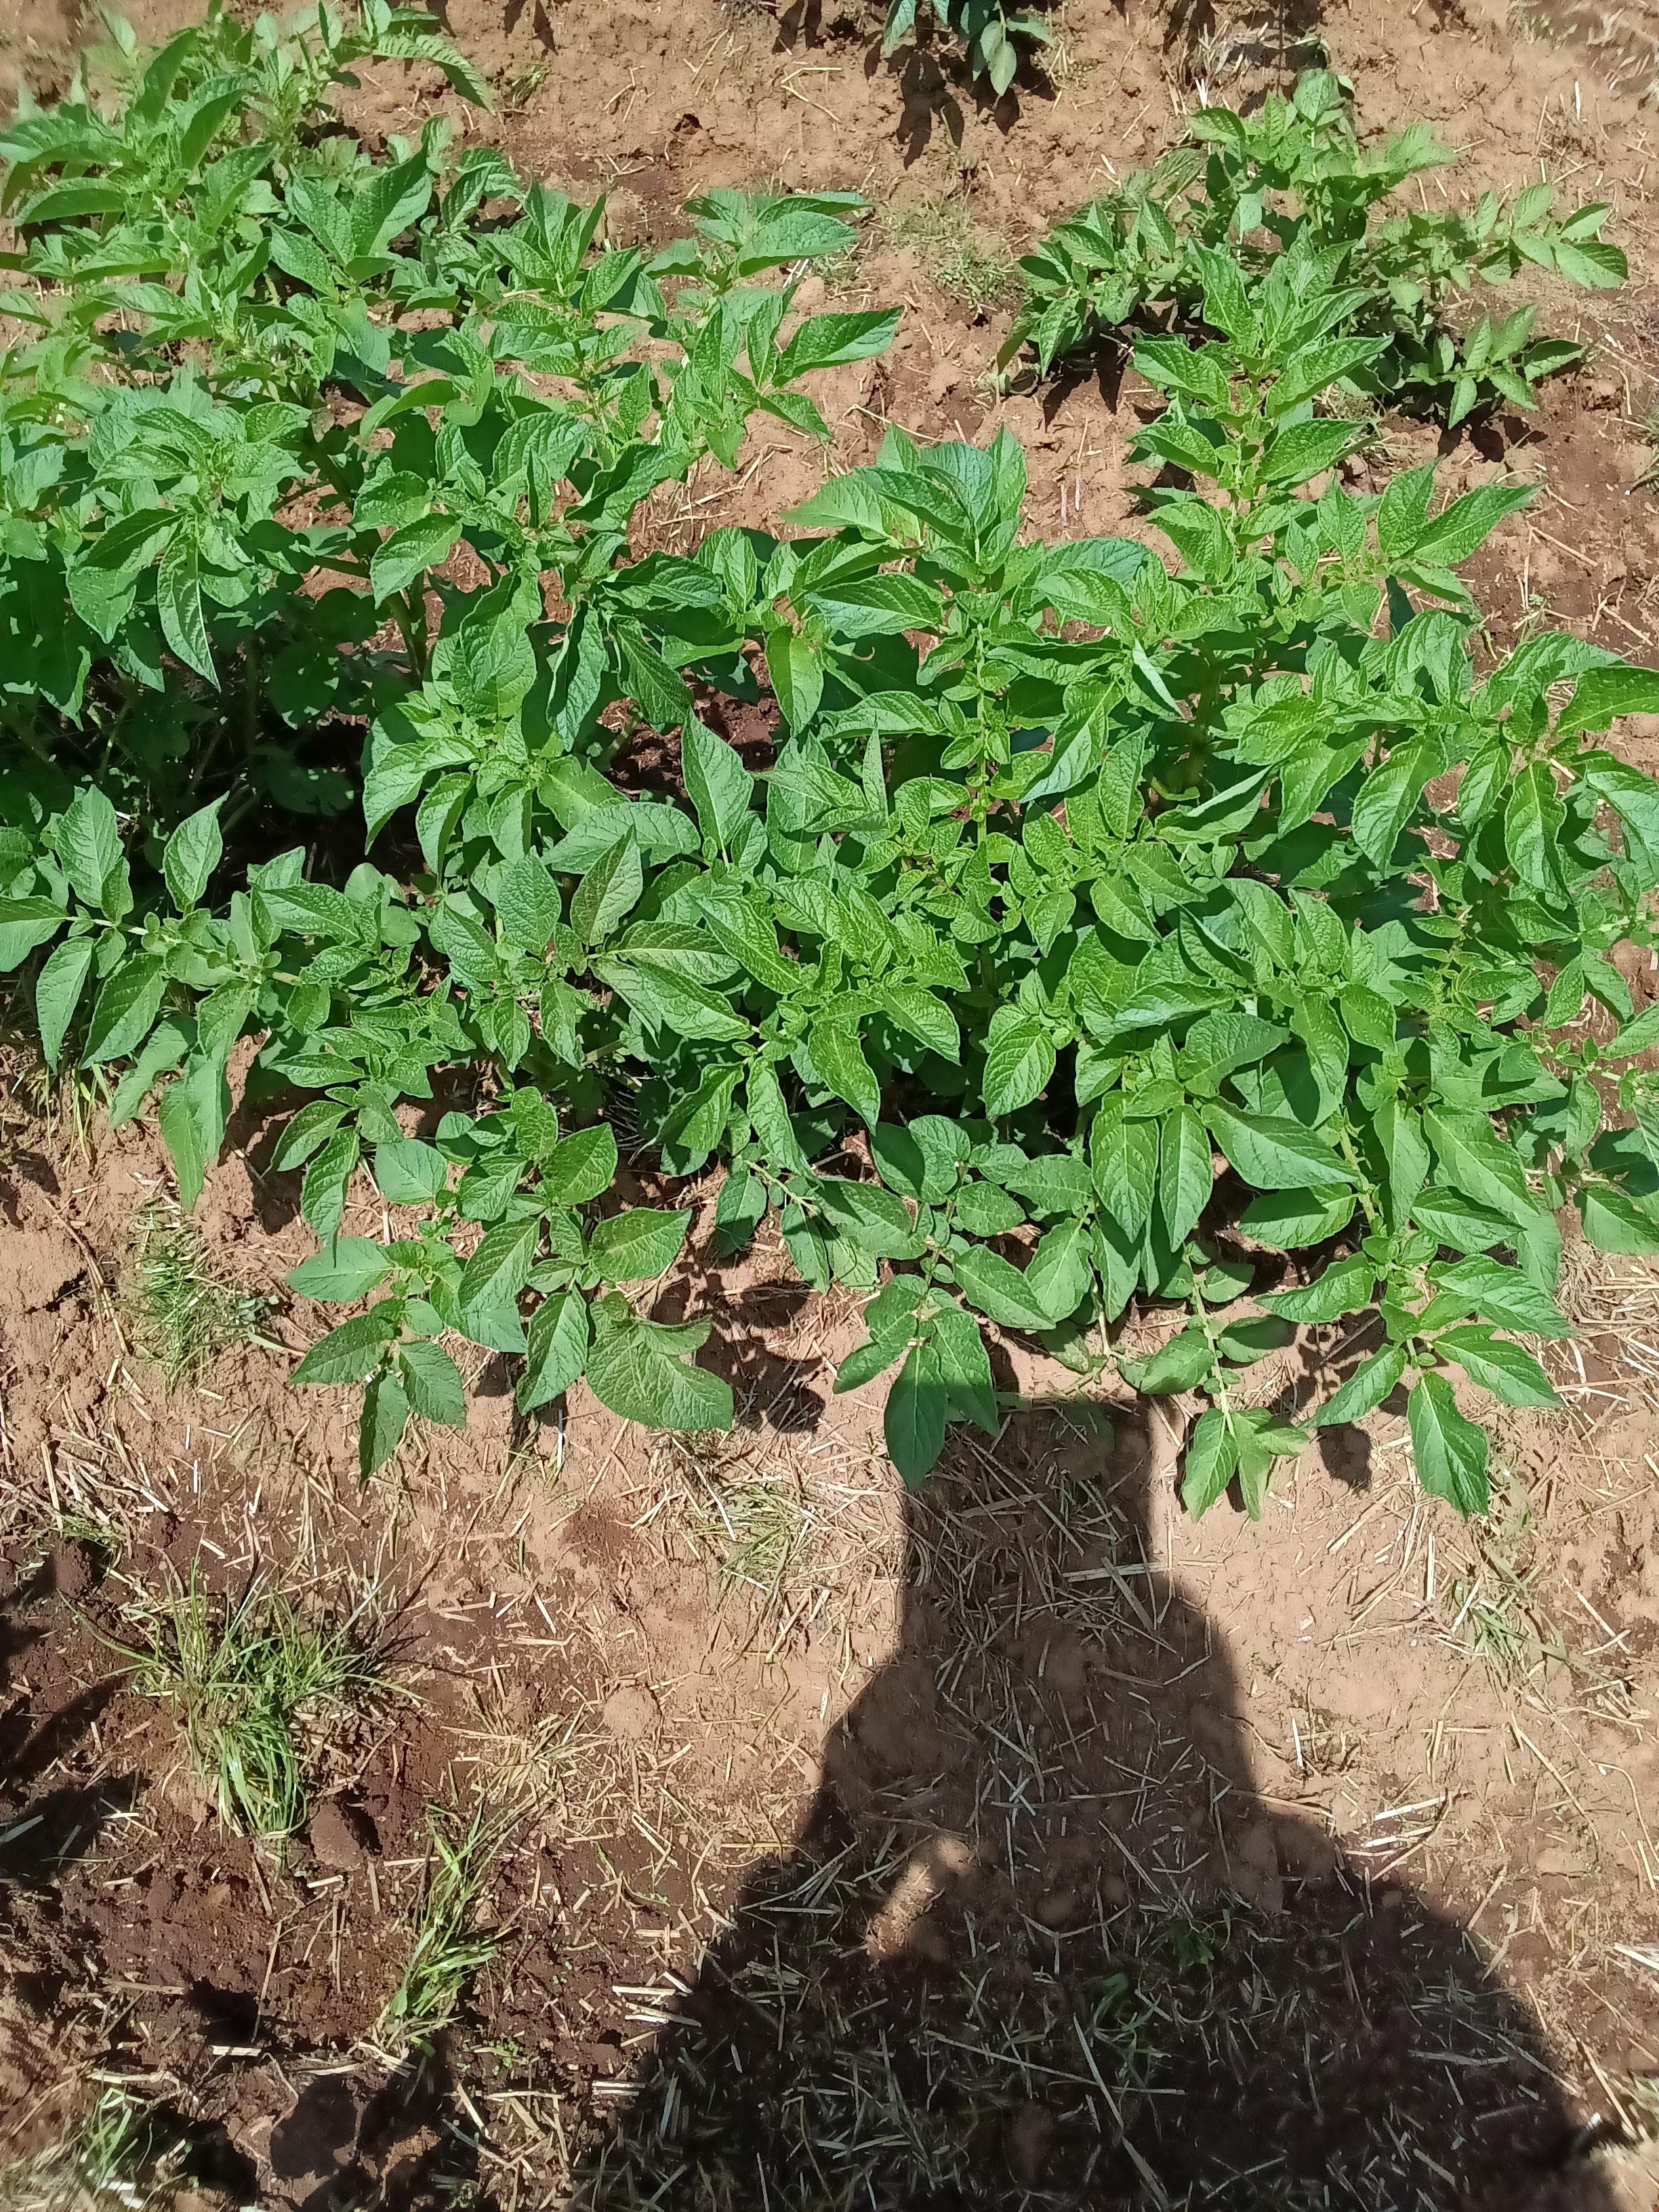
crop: potato
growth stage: vegetative
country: Kenya
